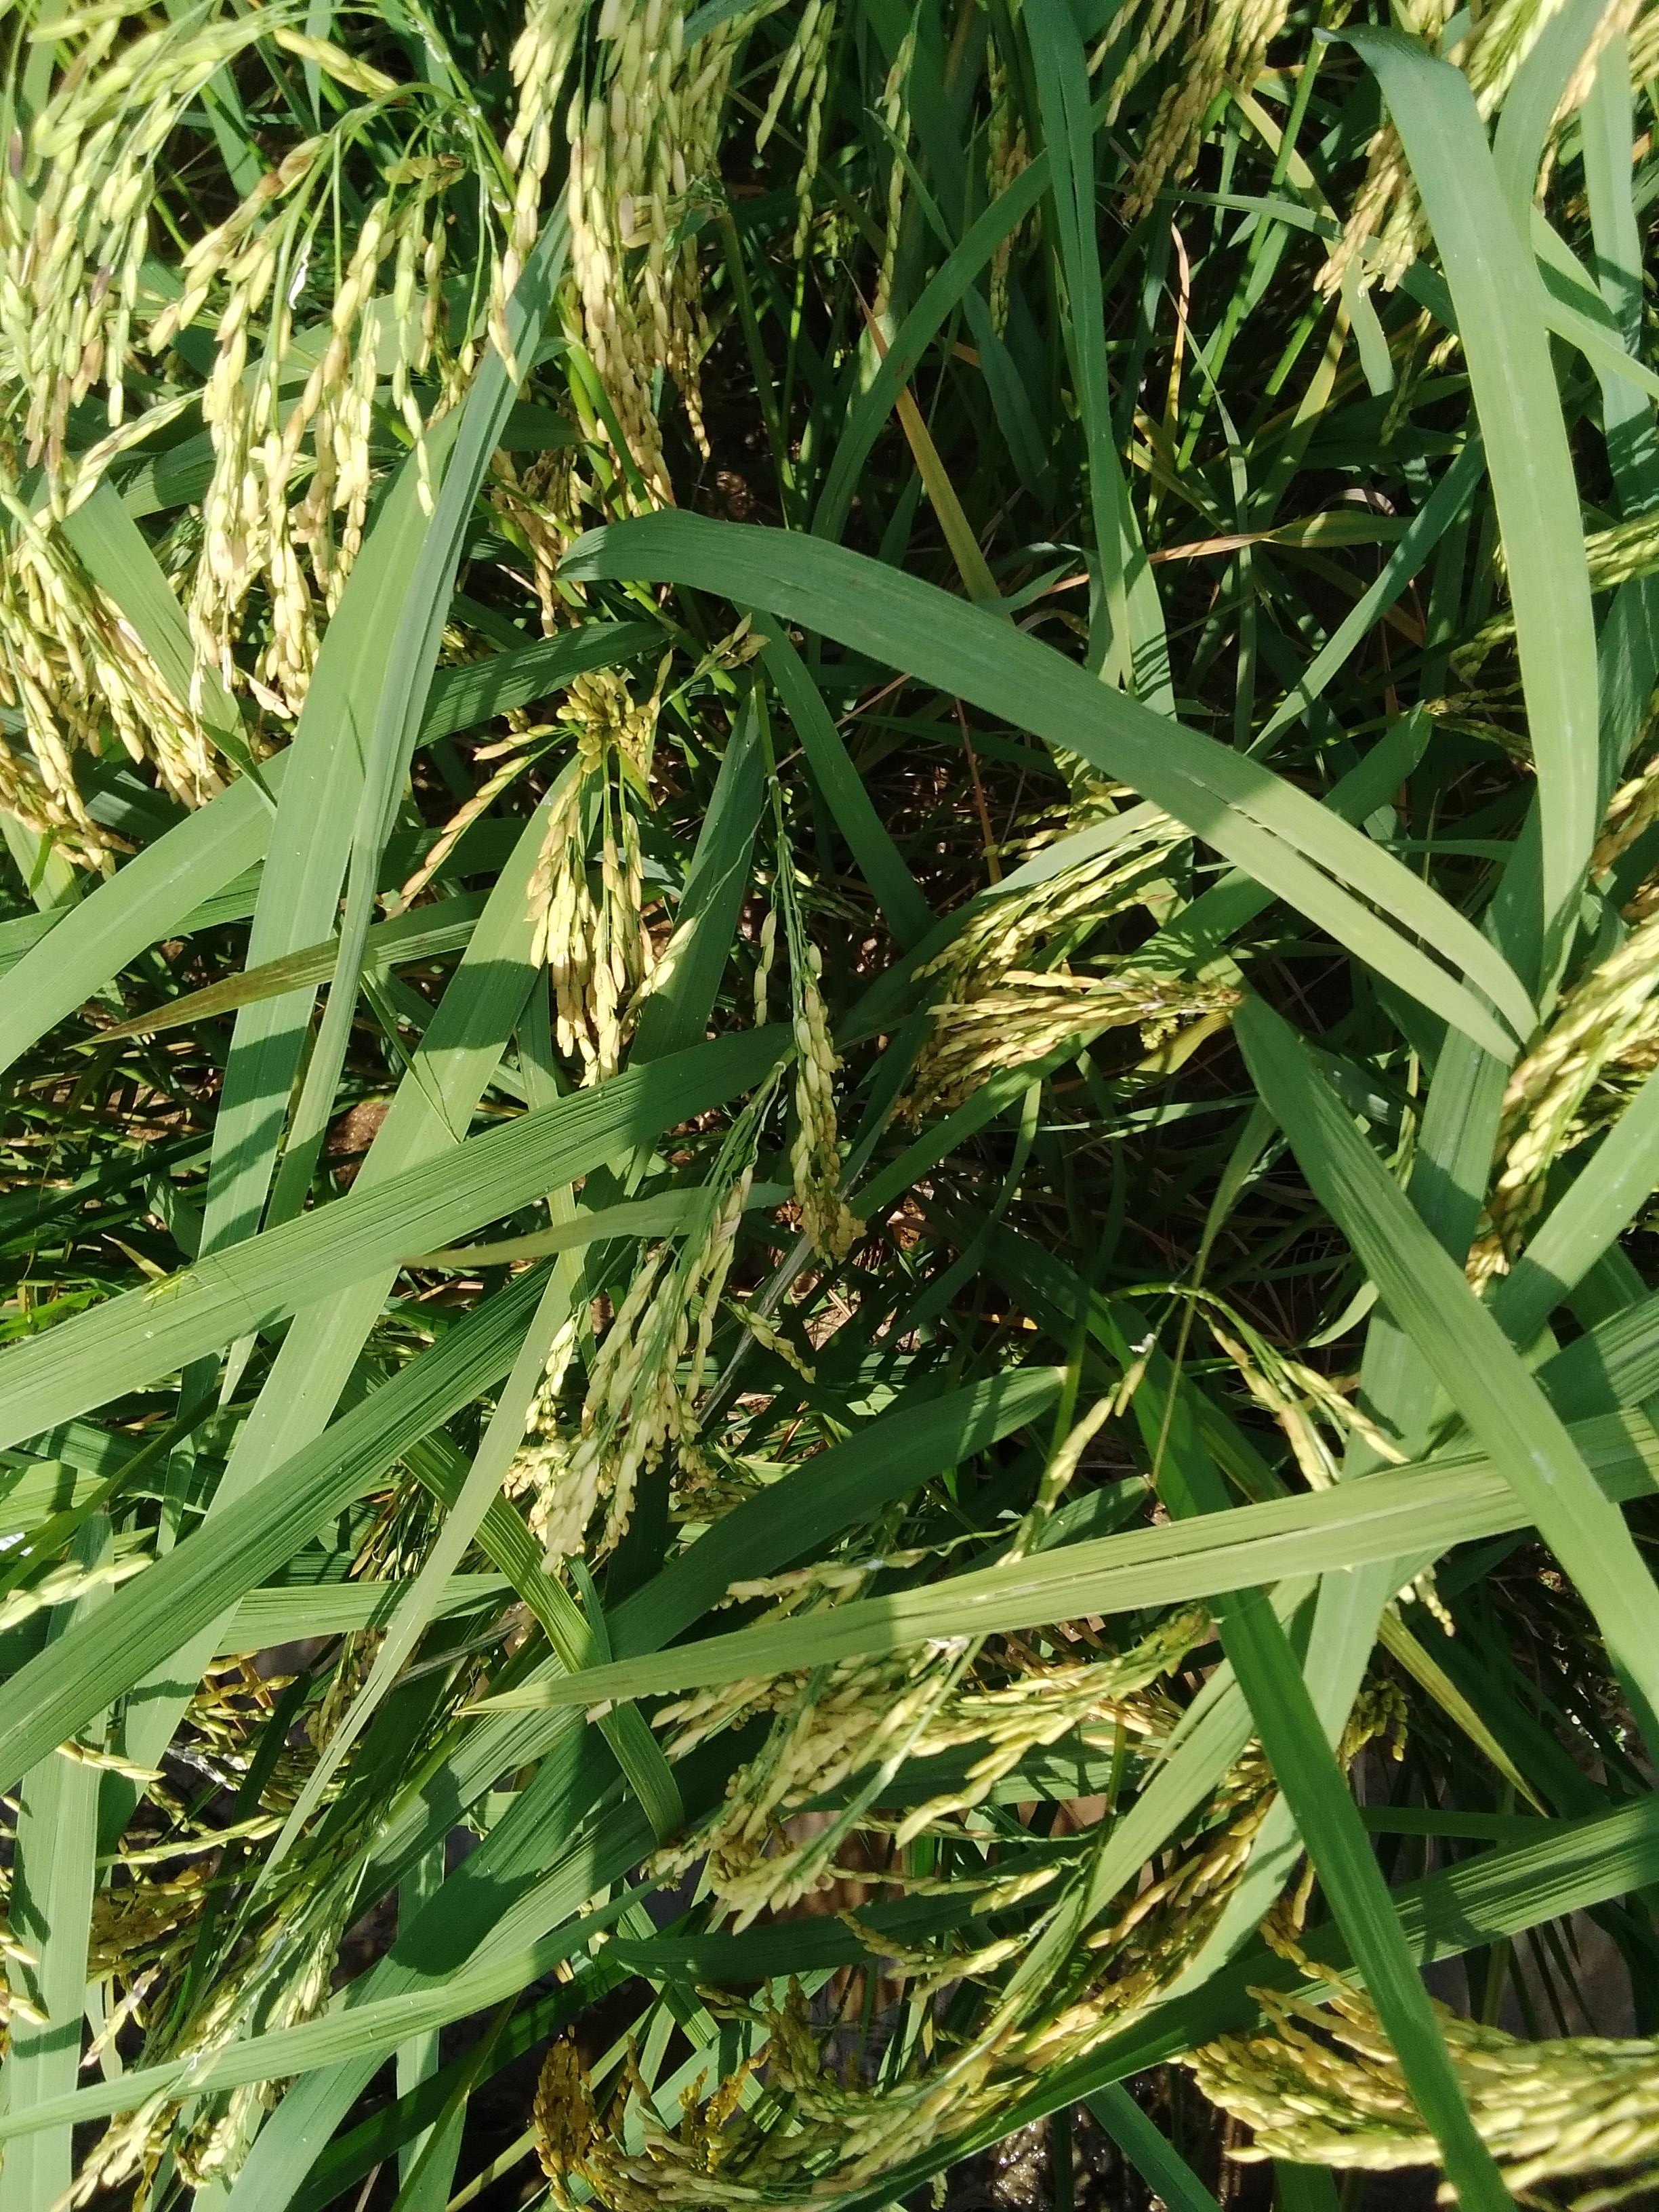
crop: rice
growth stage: ripening
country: Nigeria
